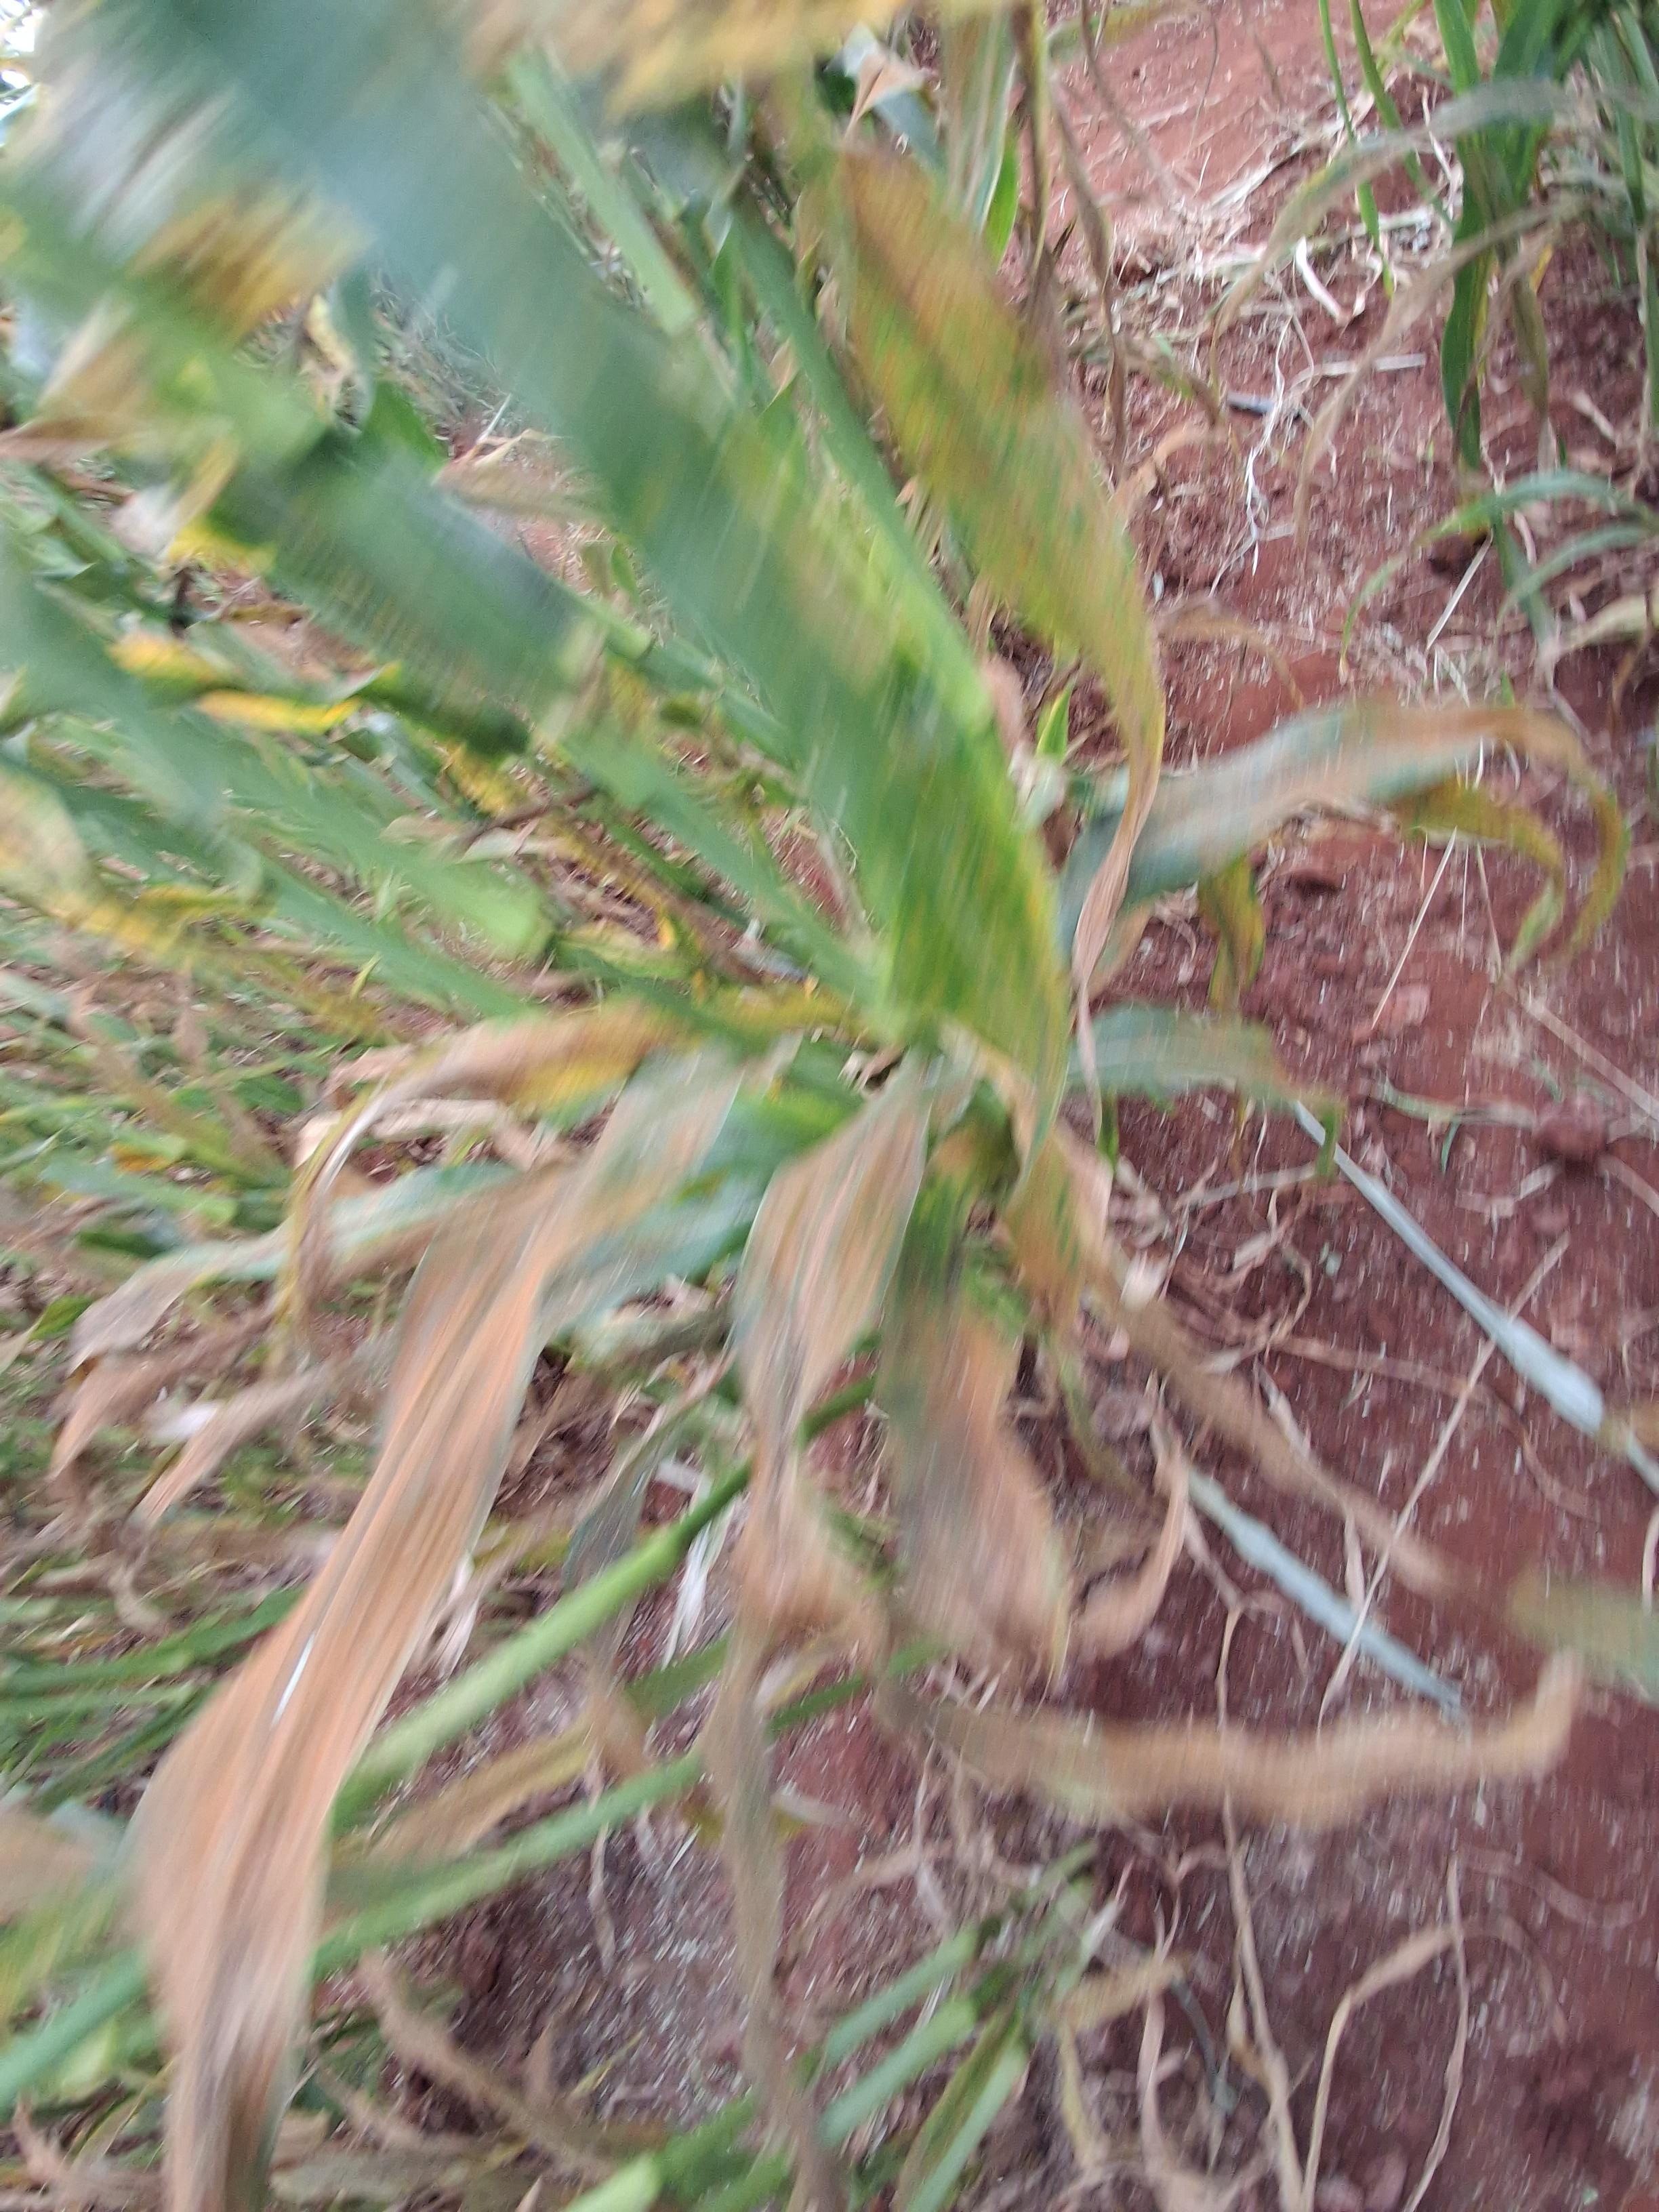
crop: pearl millet
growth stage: filling grain
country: Kenya
